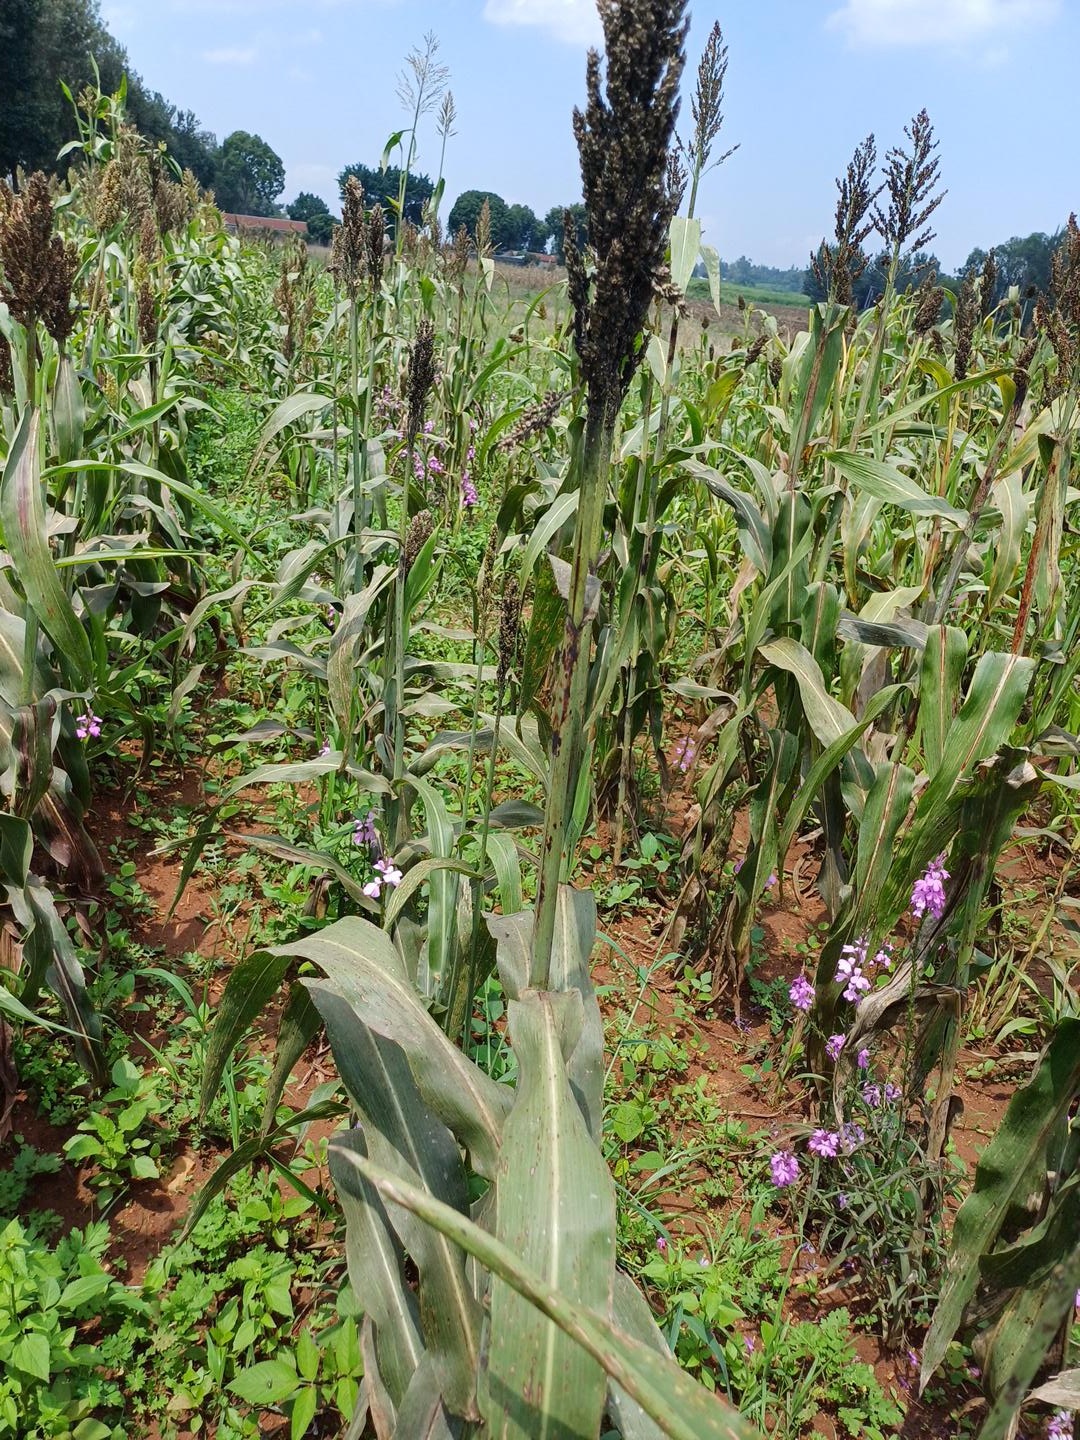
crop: sorghum
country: Kenya
